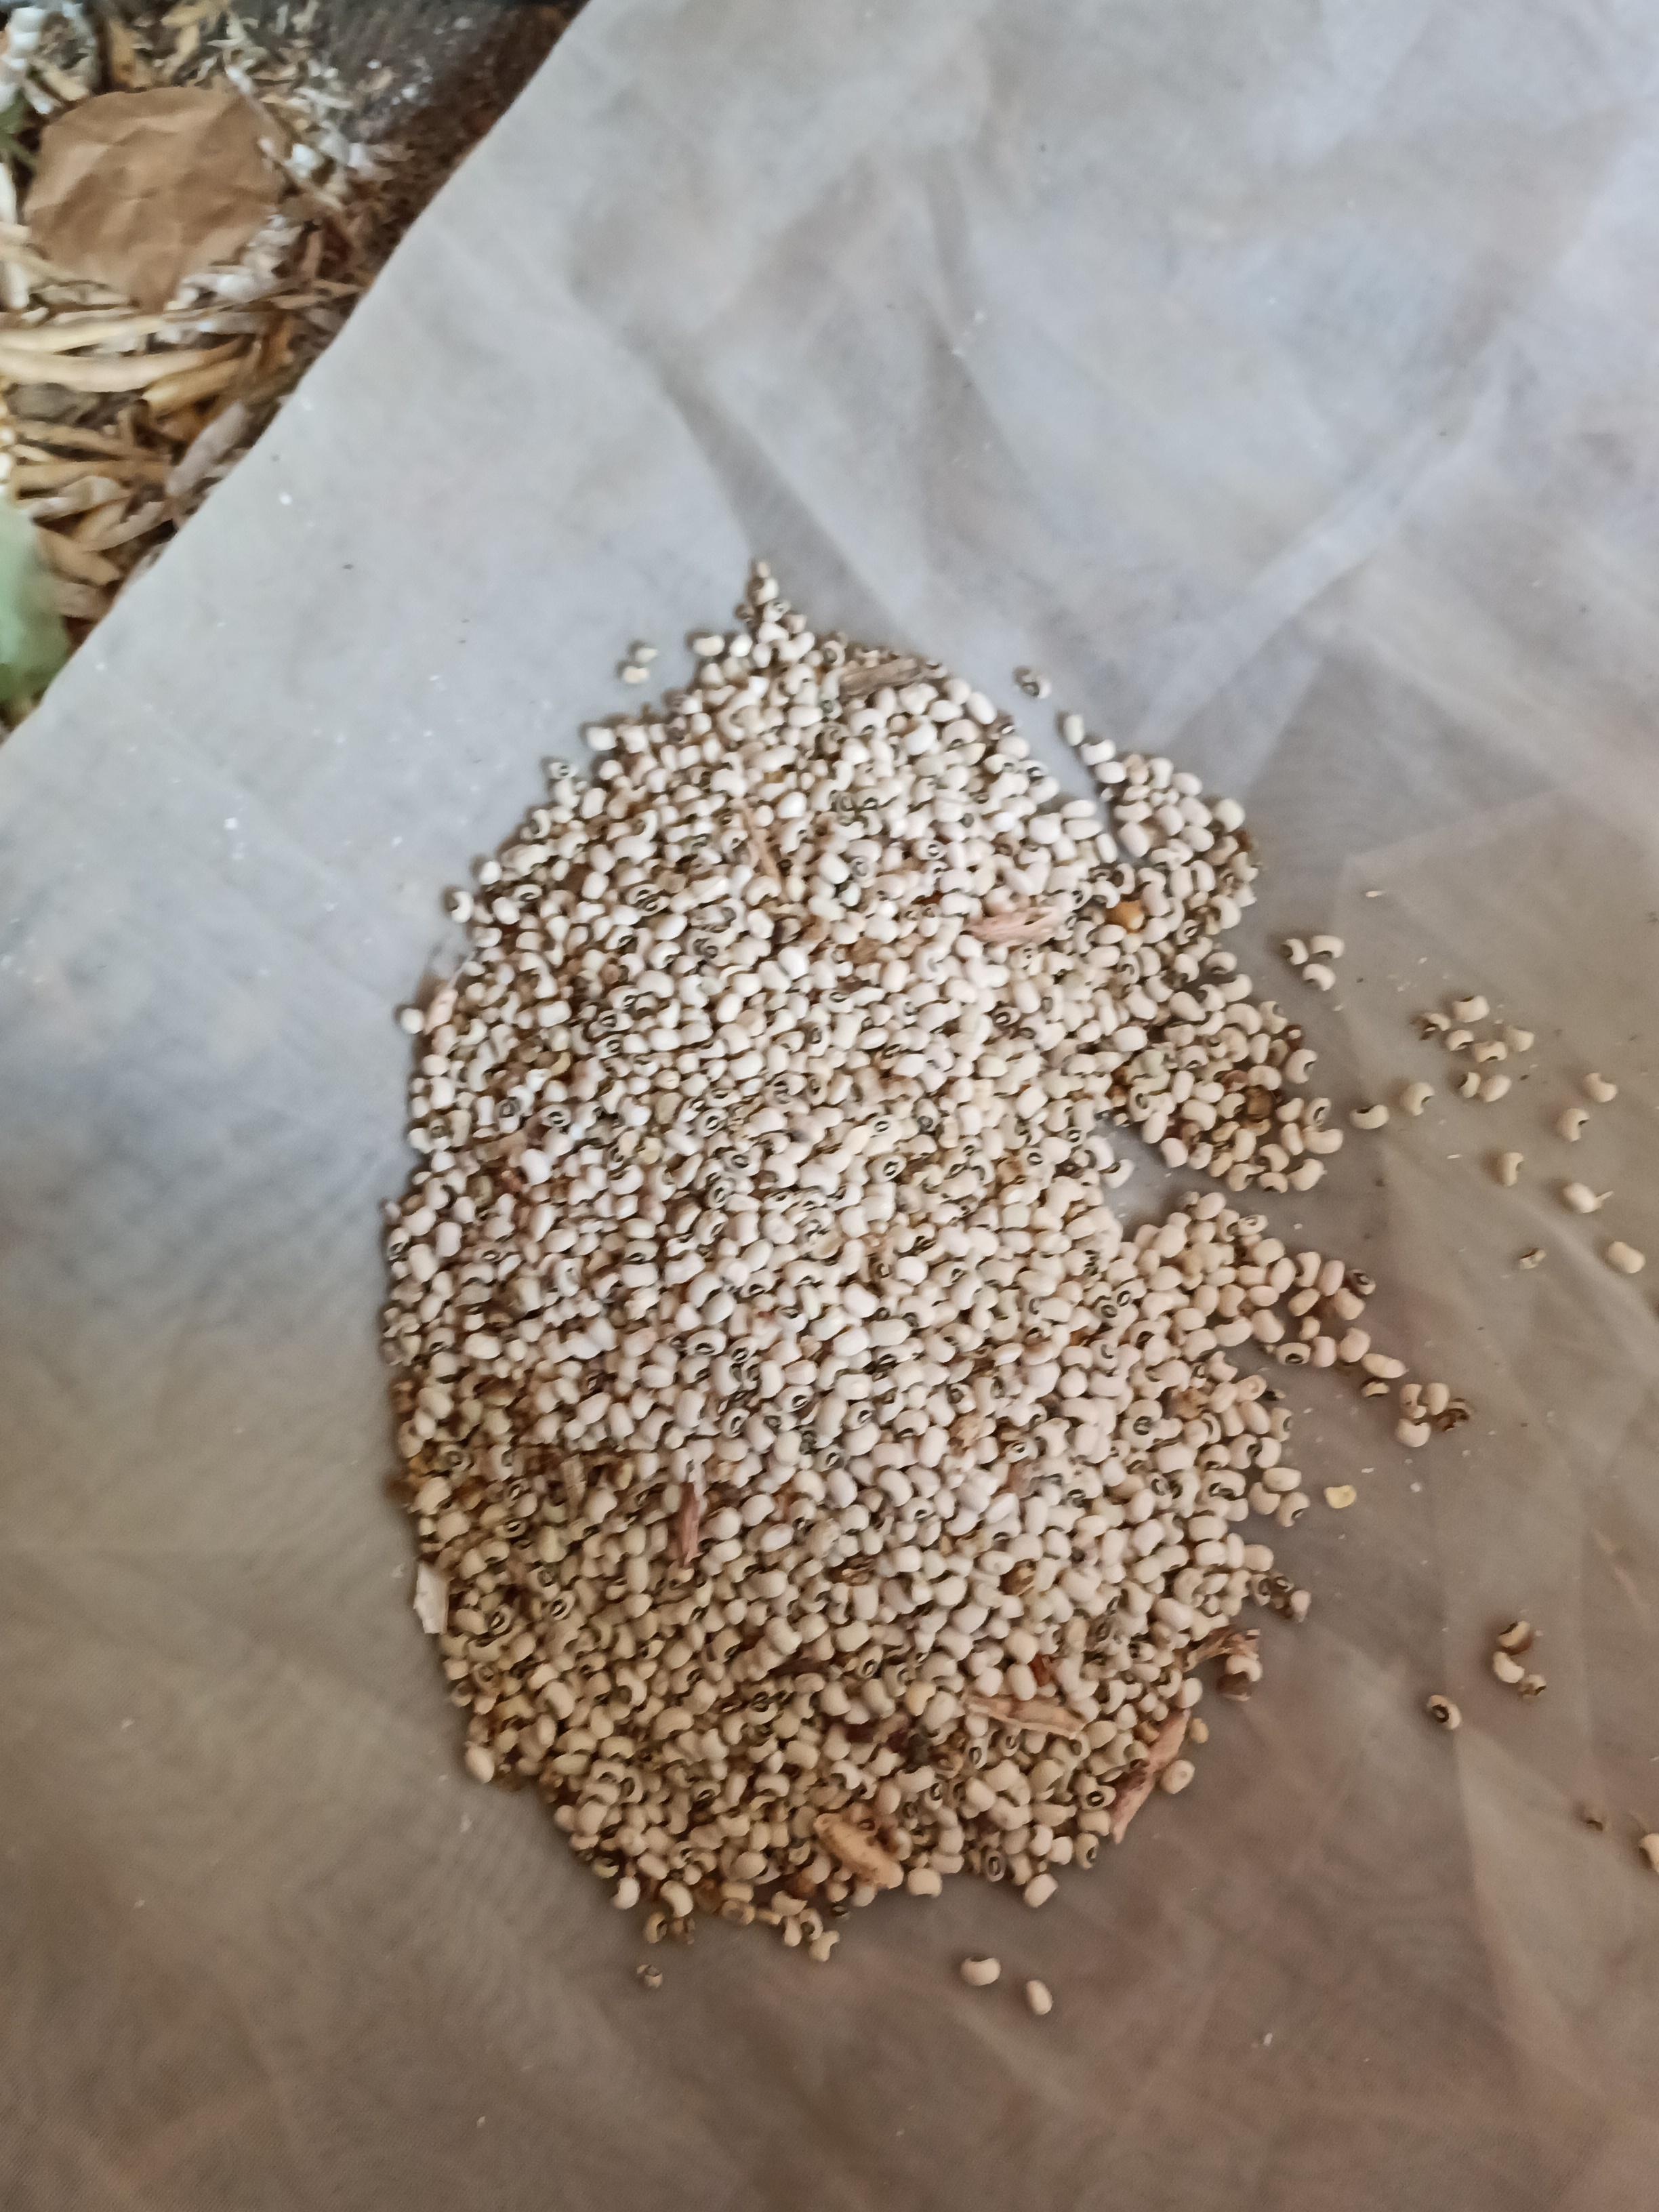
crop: cowpea
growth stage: harvest
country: Nigeria
